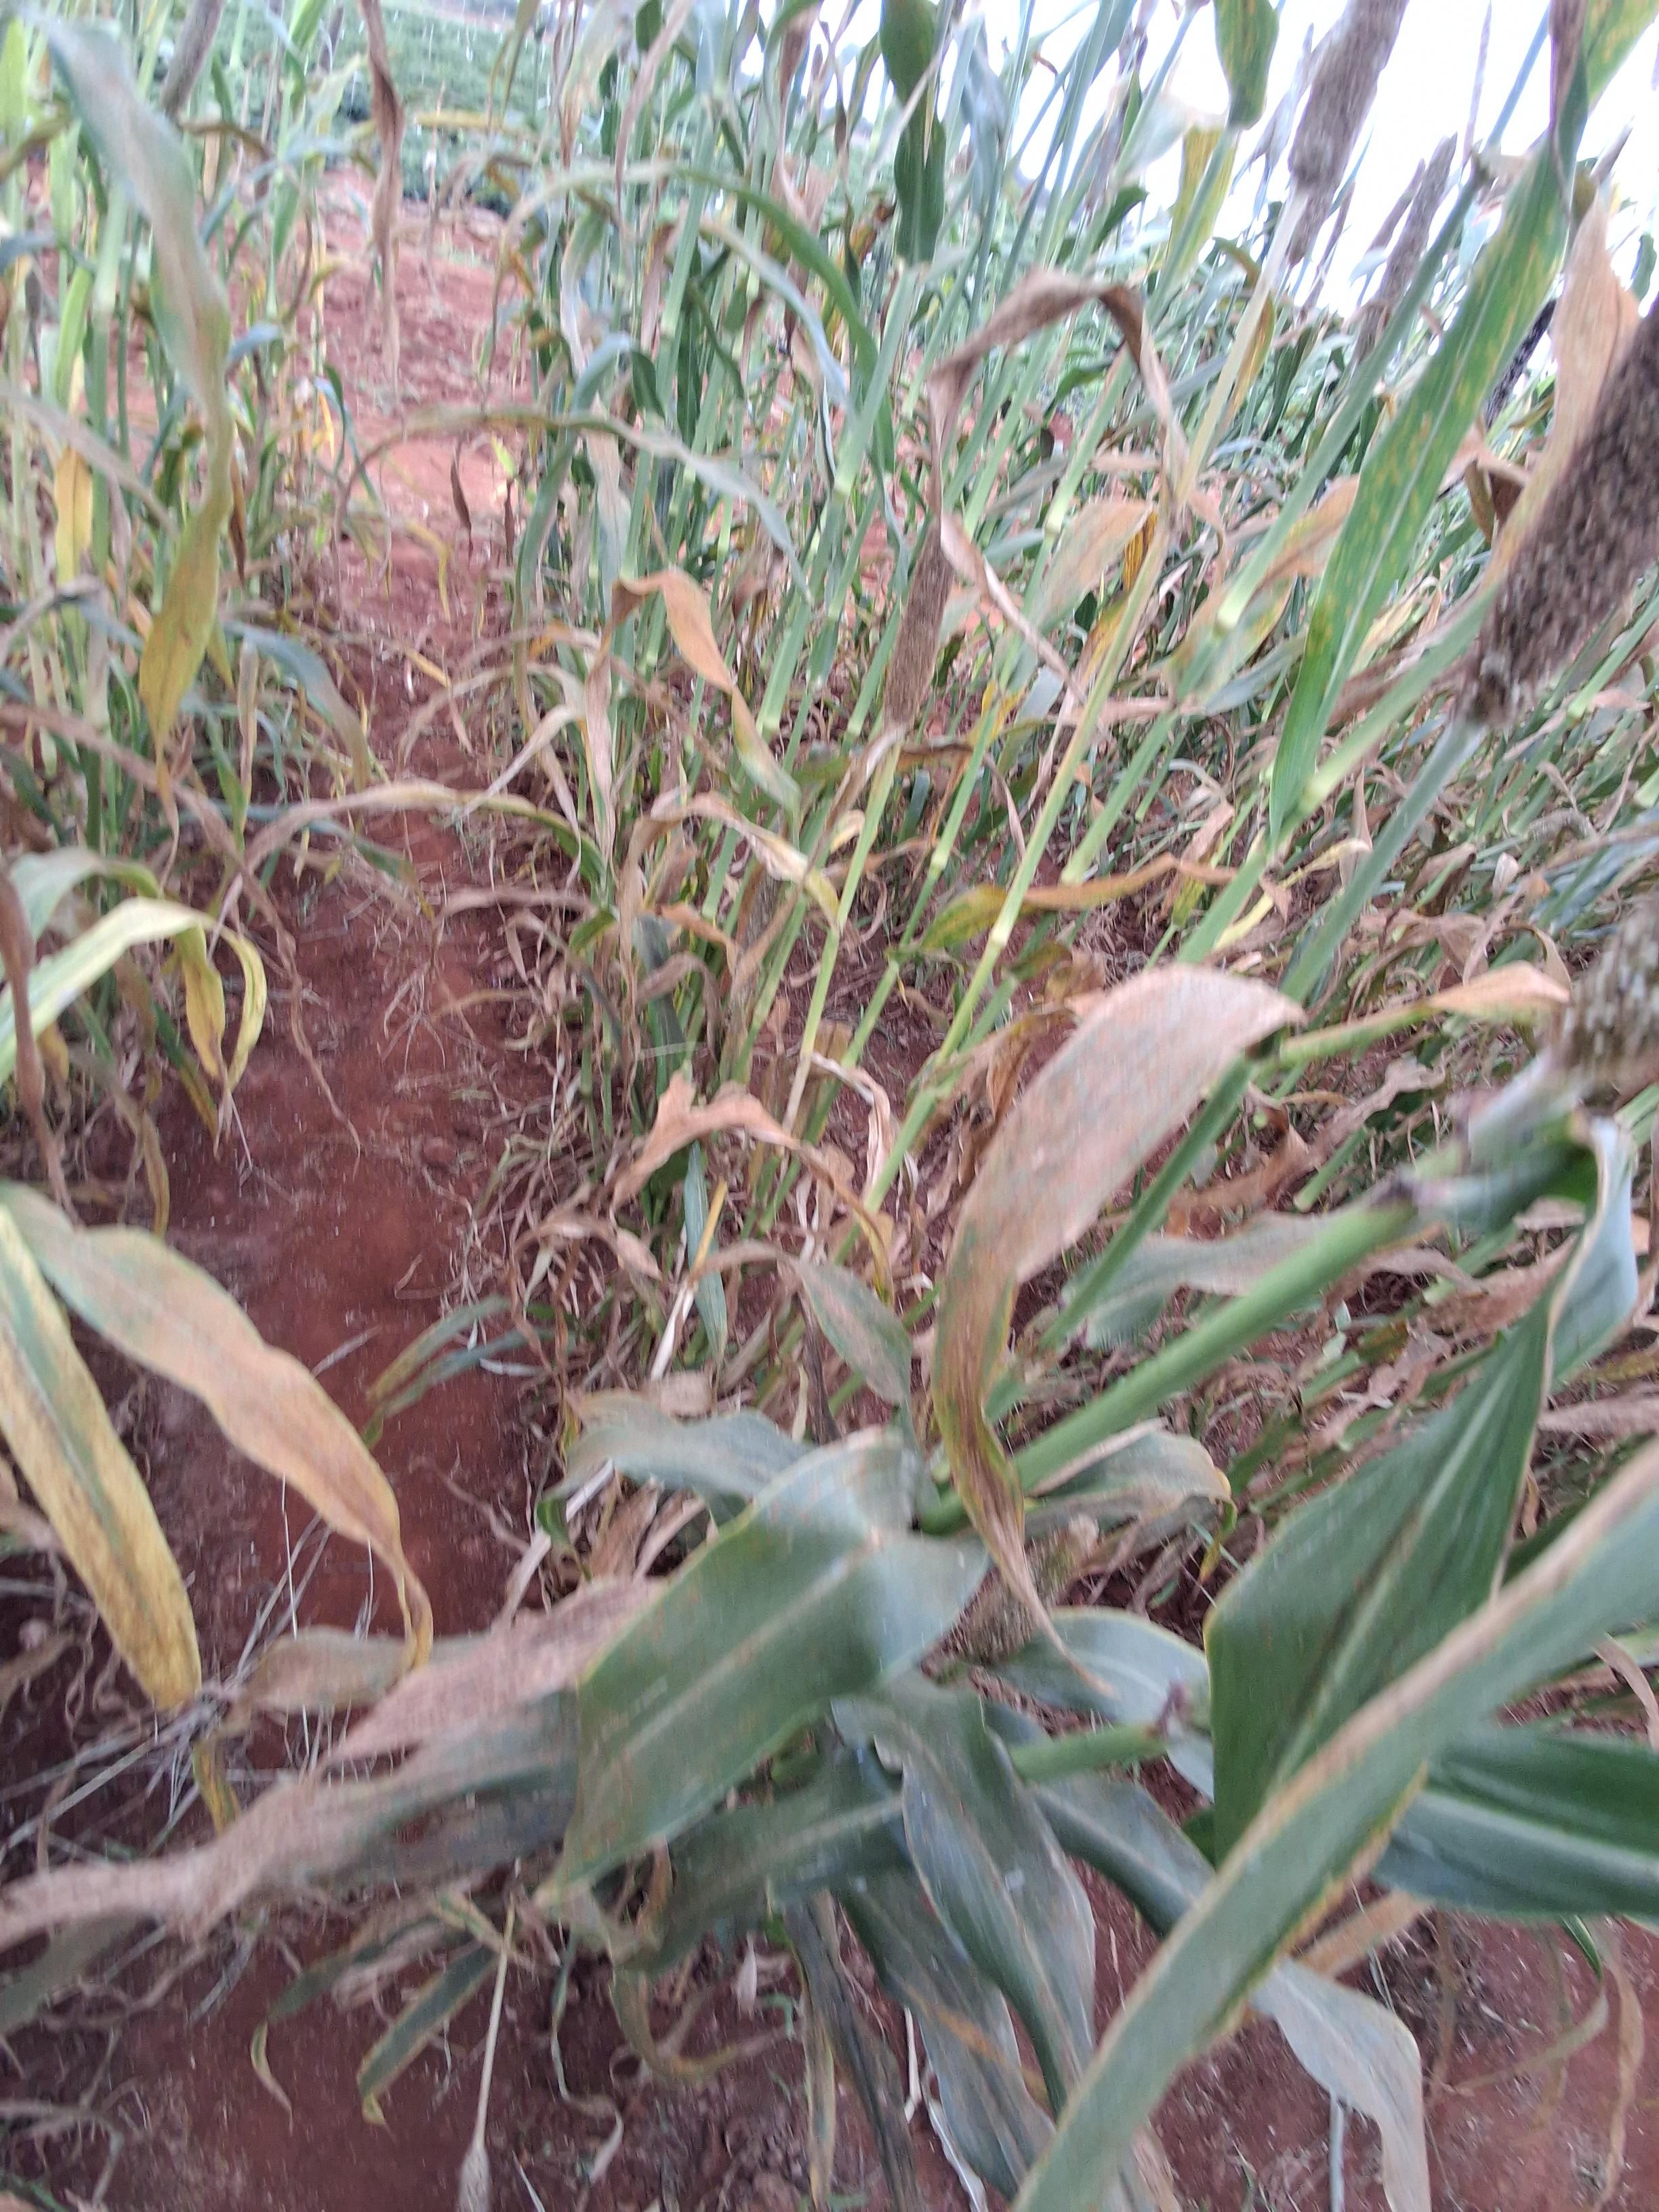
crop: pearl millet
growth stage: filling grain
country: Kenya
